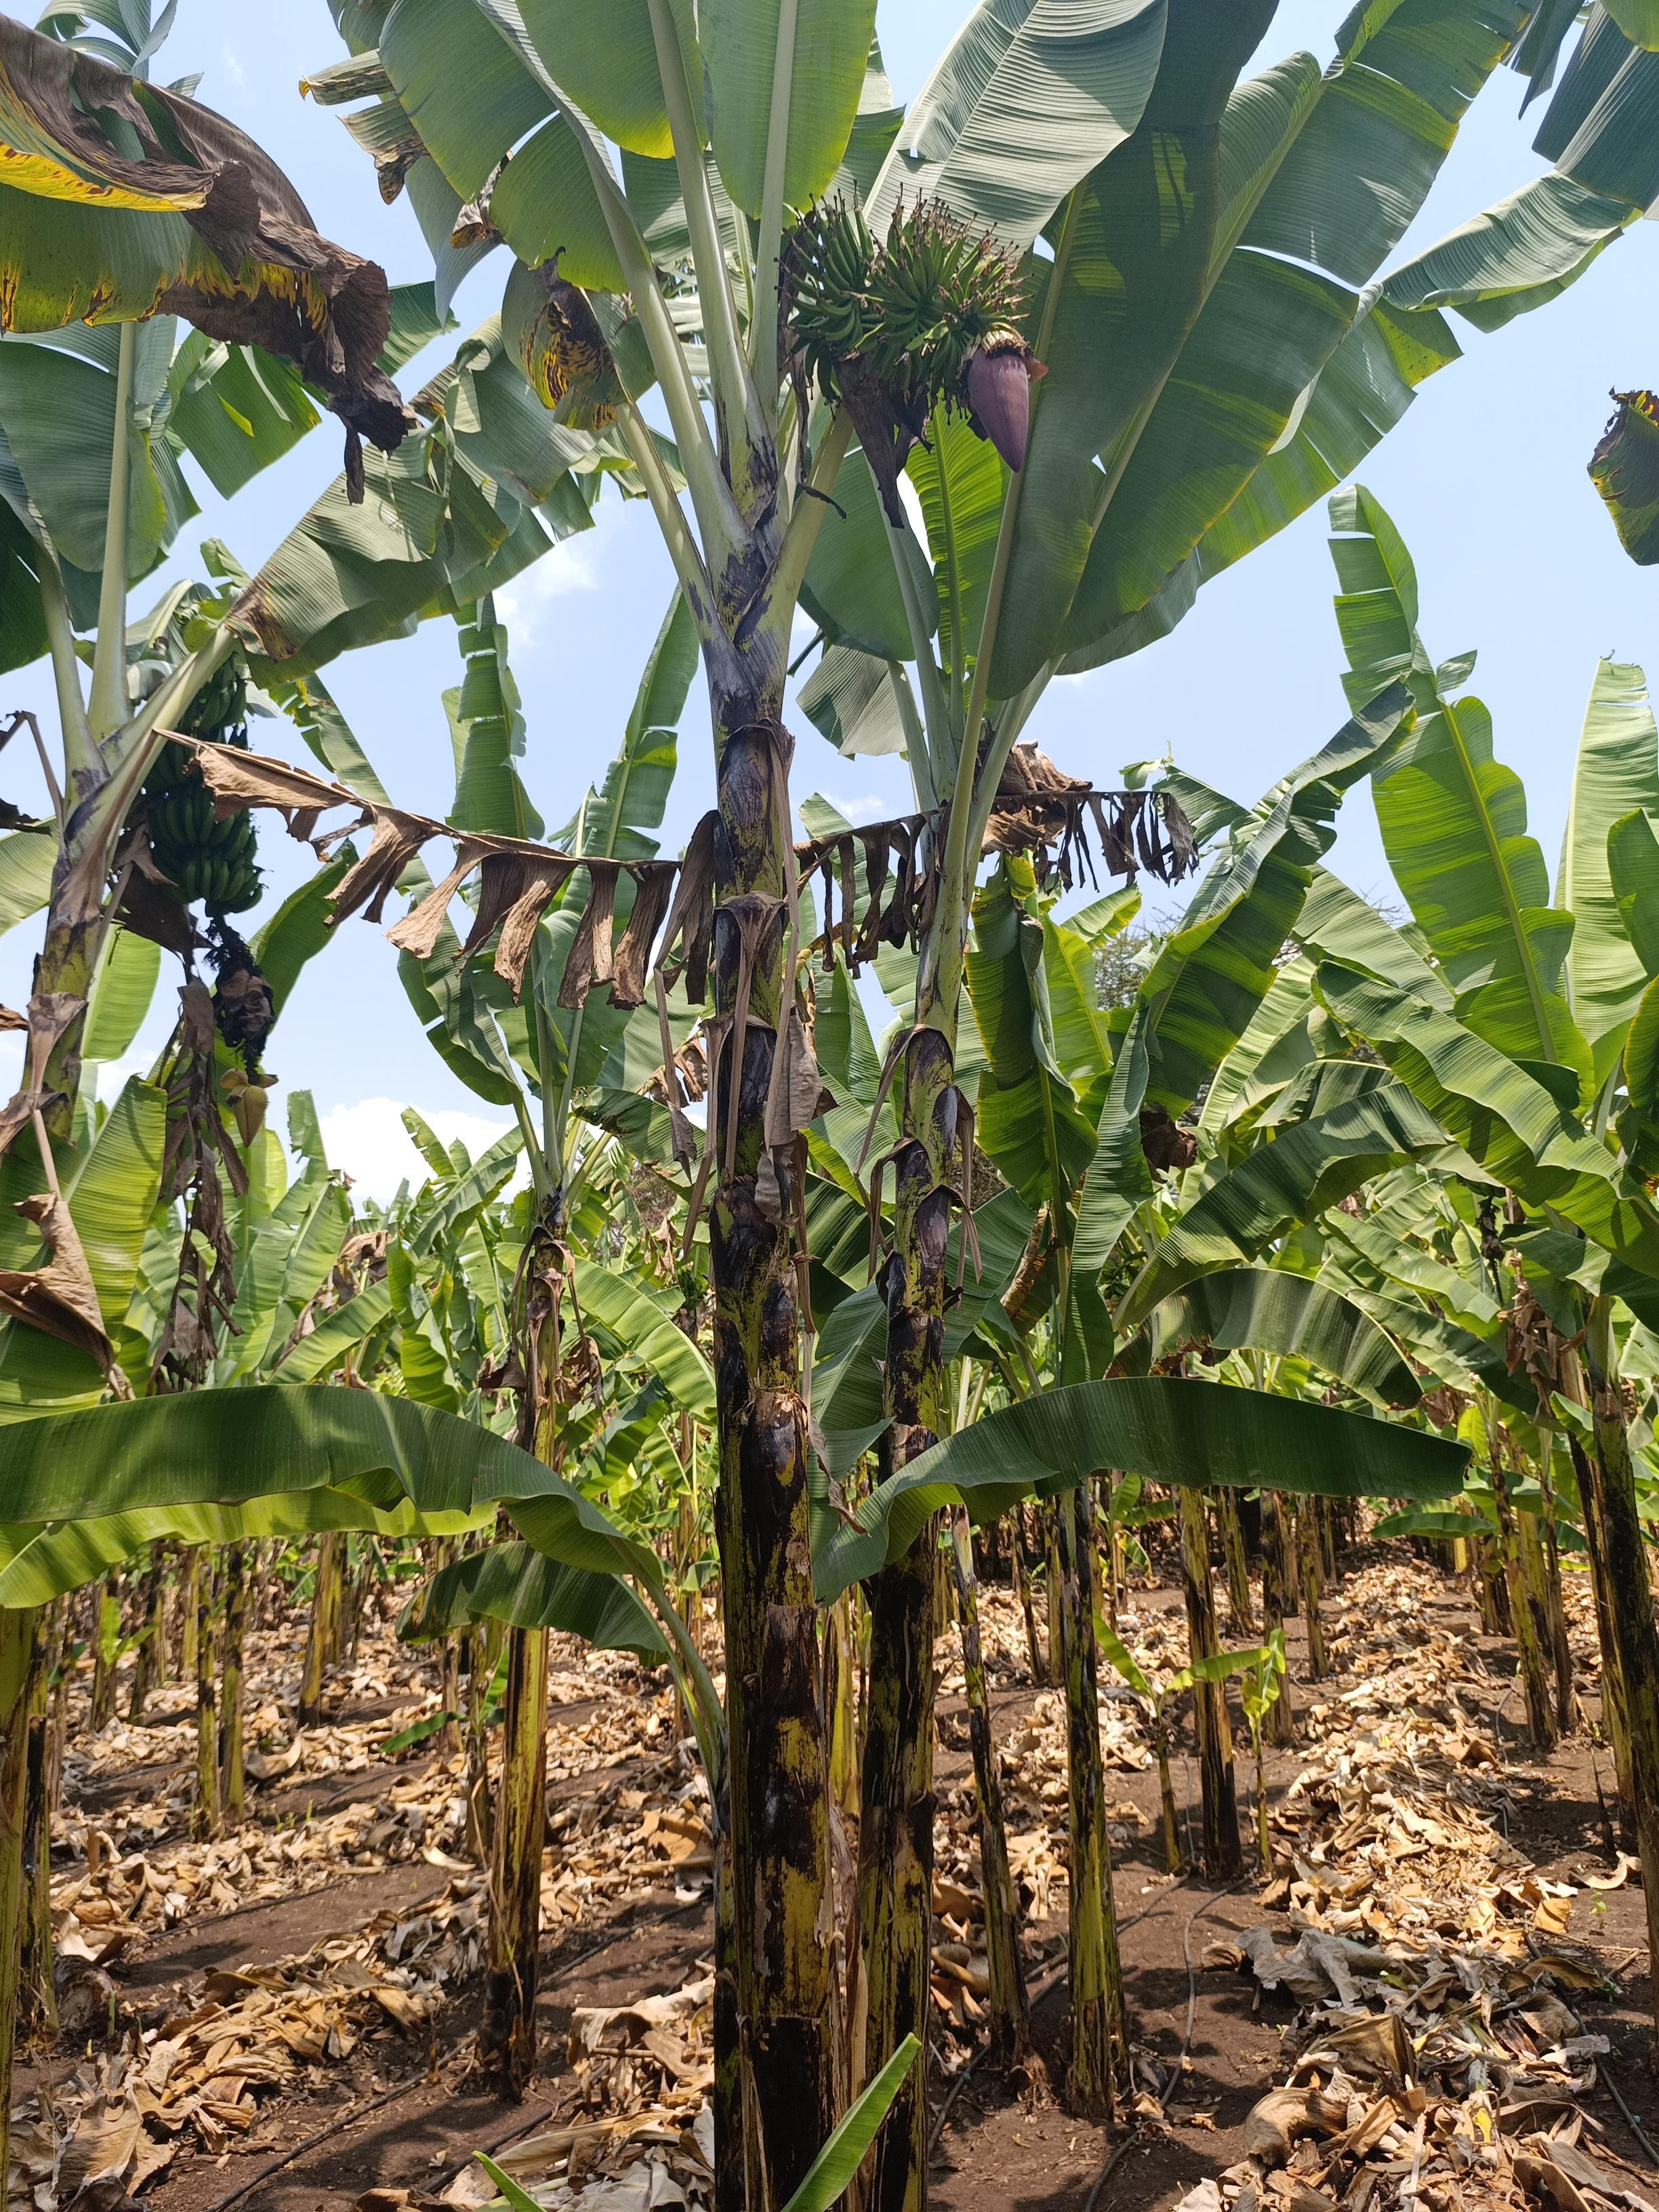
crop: banana
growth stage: development fruit
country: Tanzania
